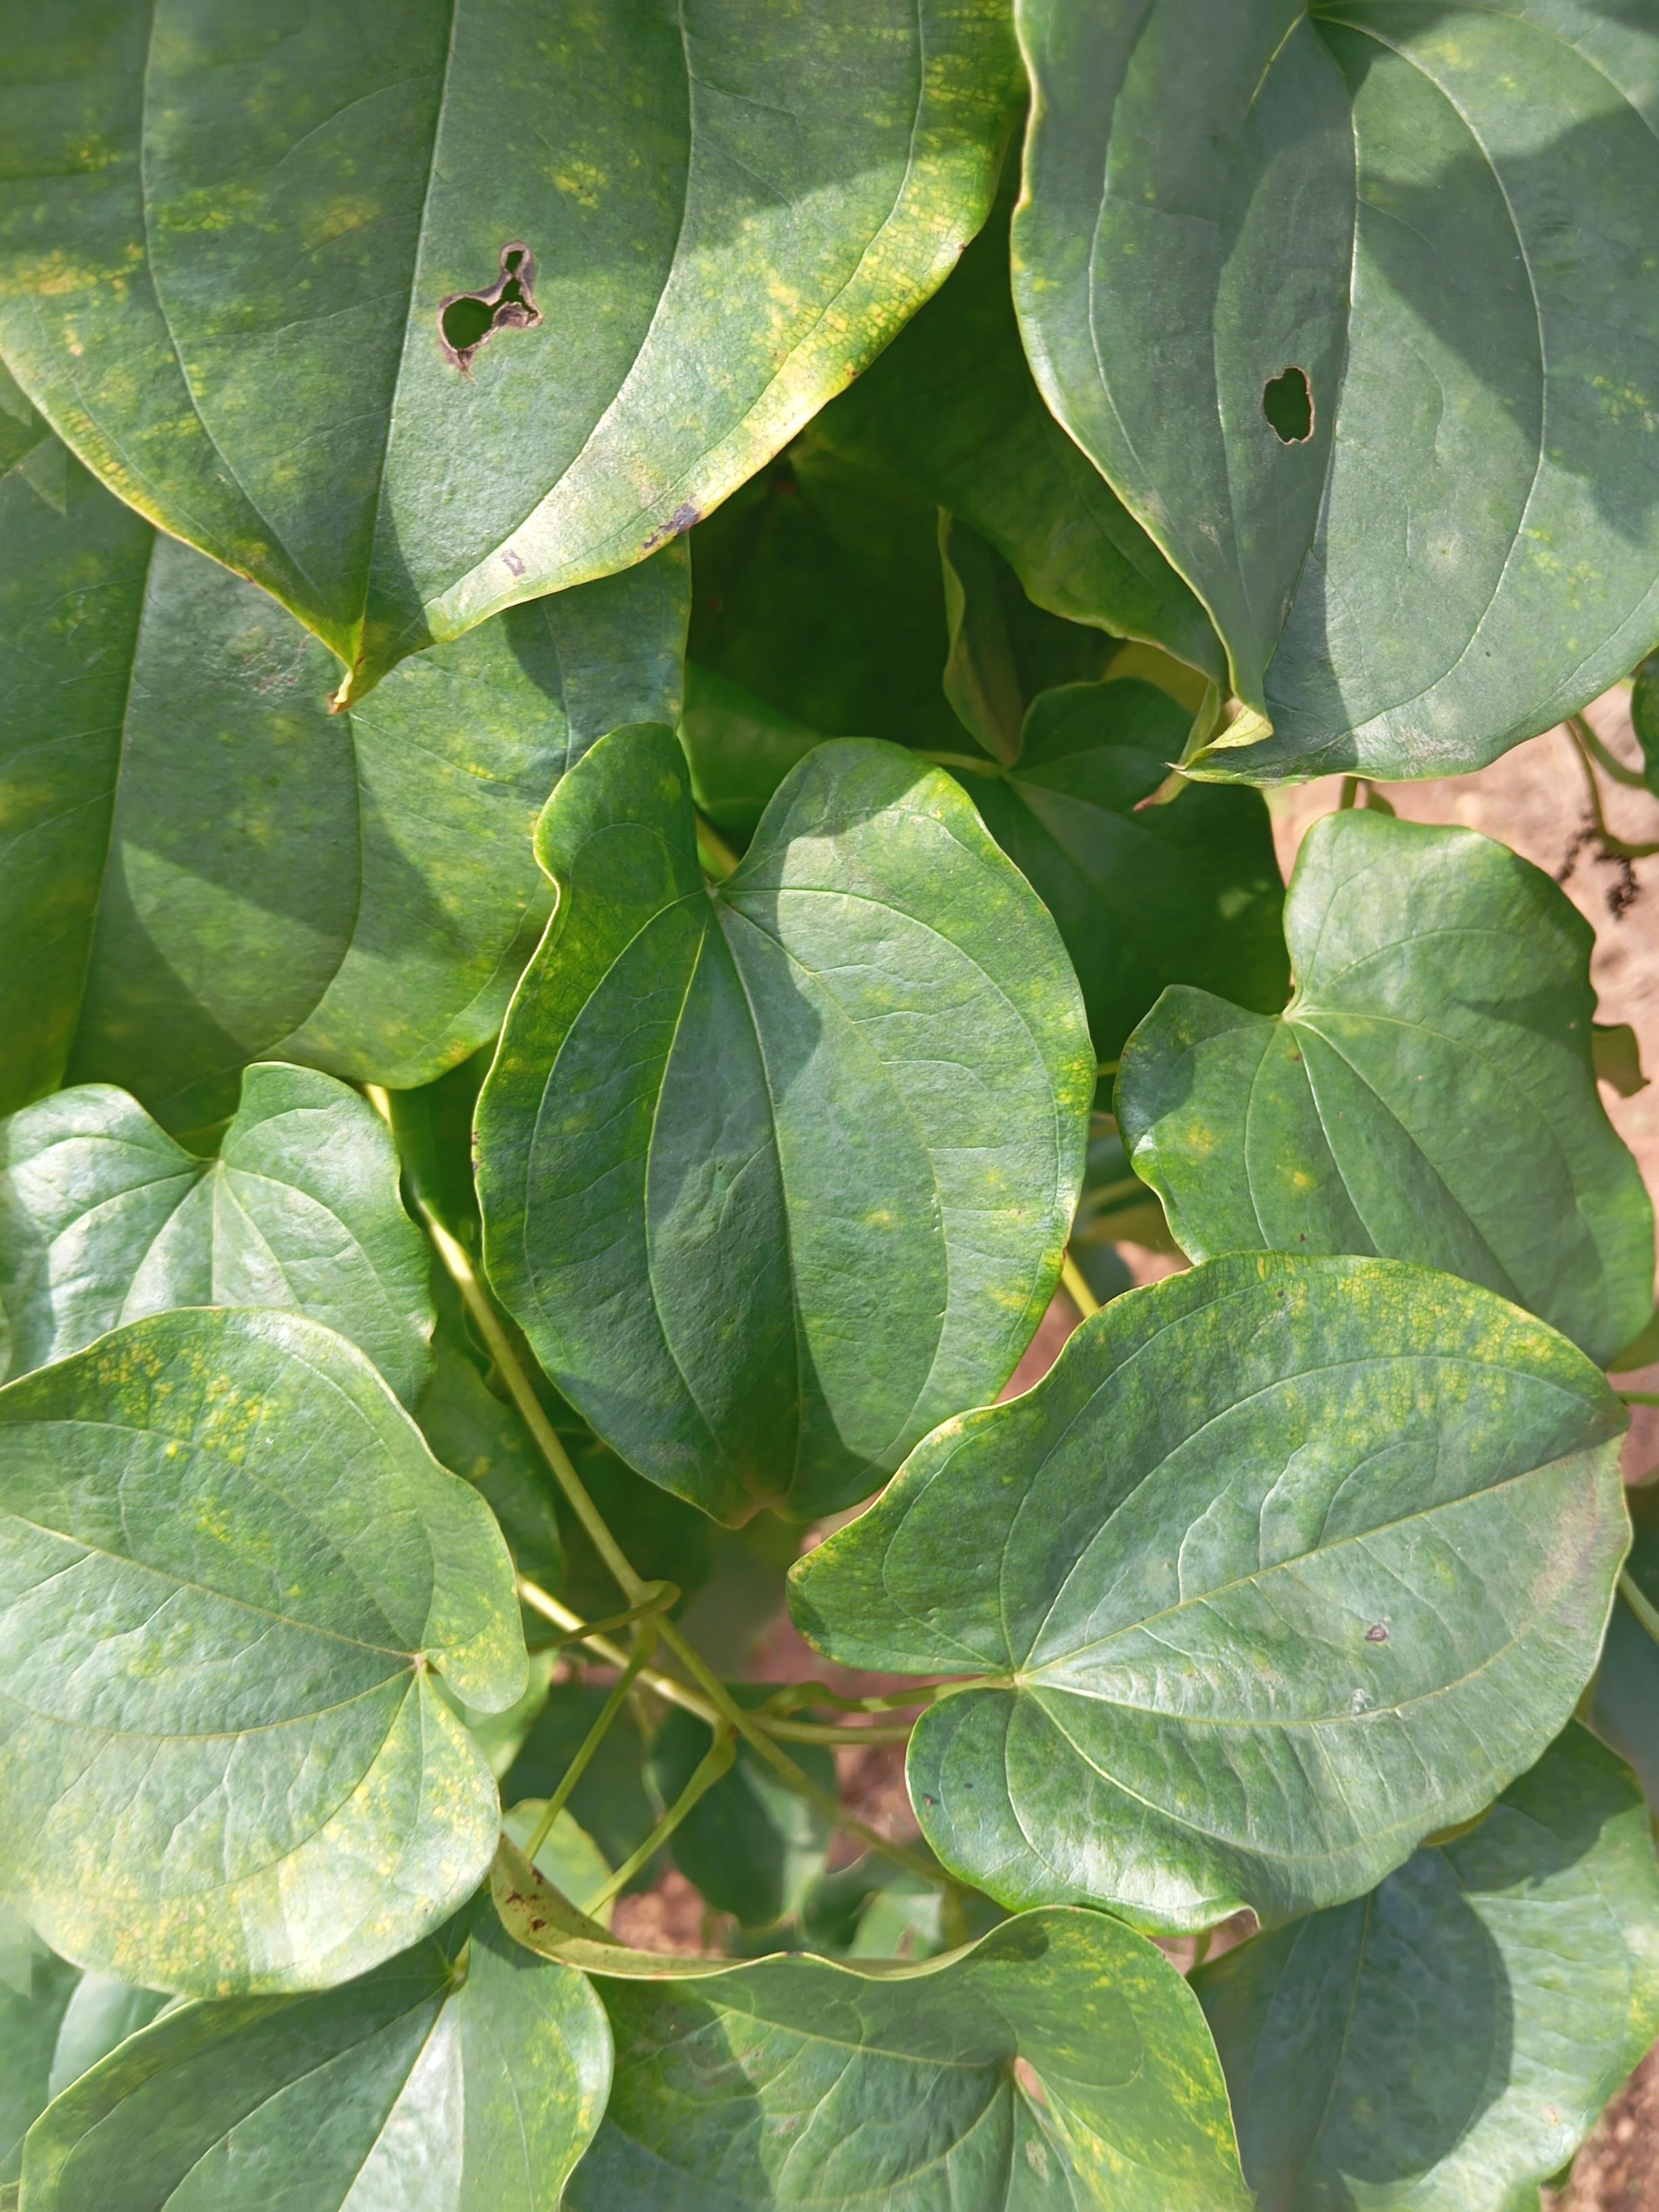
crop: yam
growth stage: maturity
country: Nigeria
